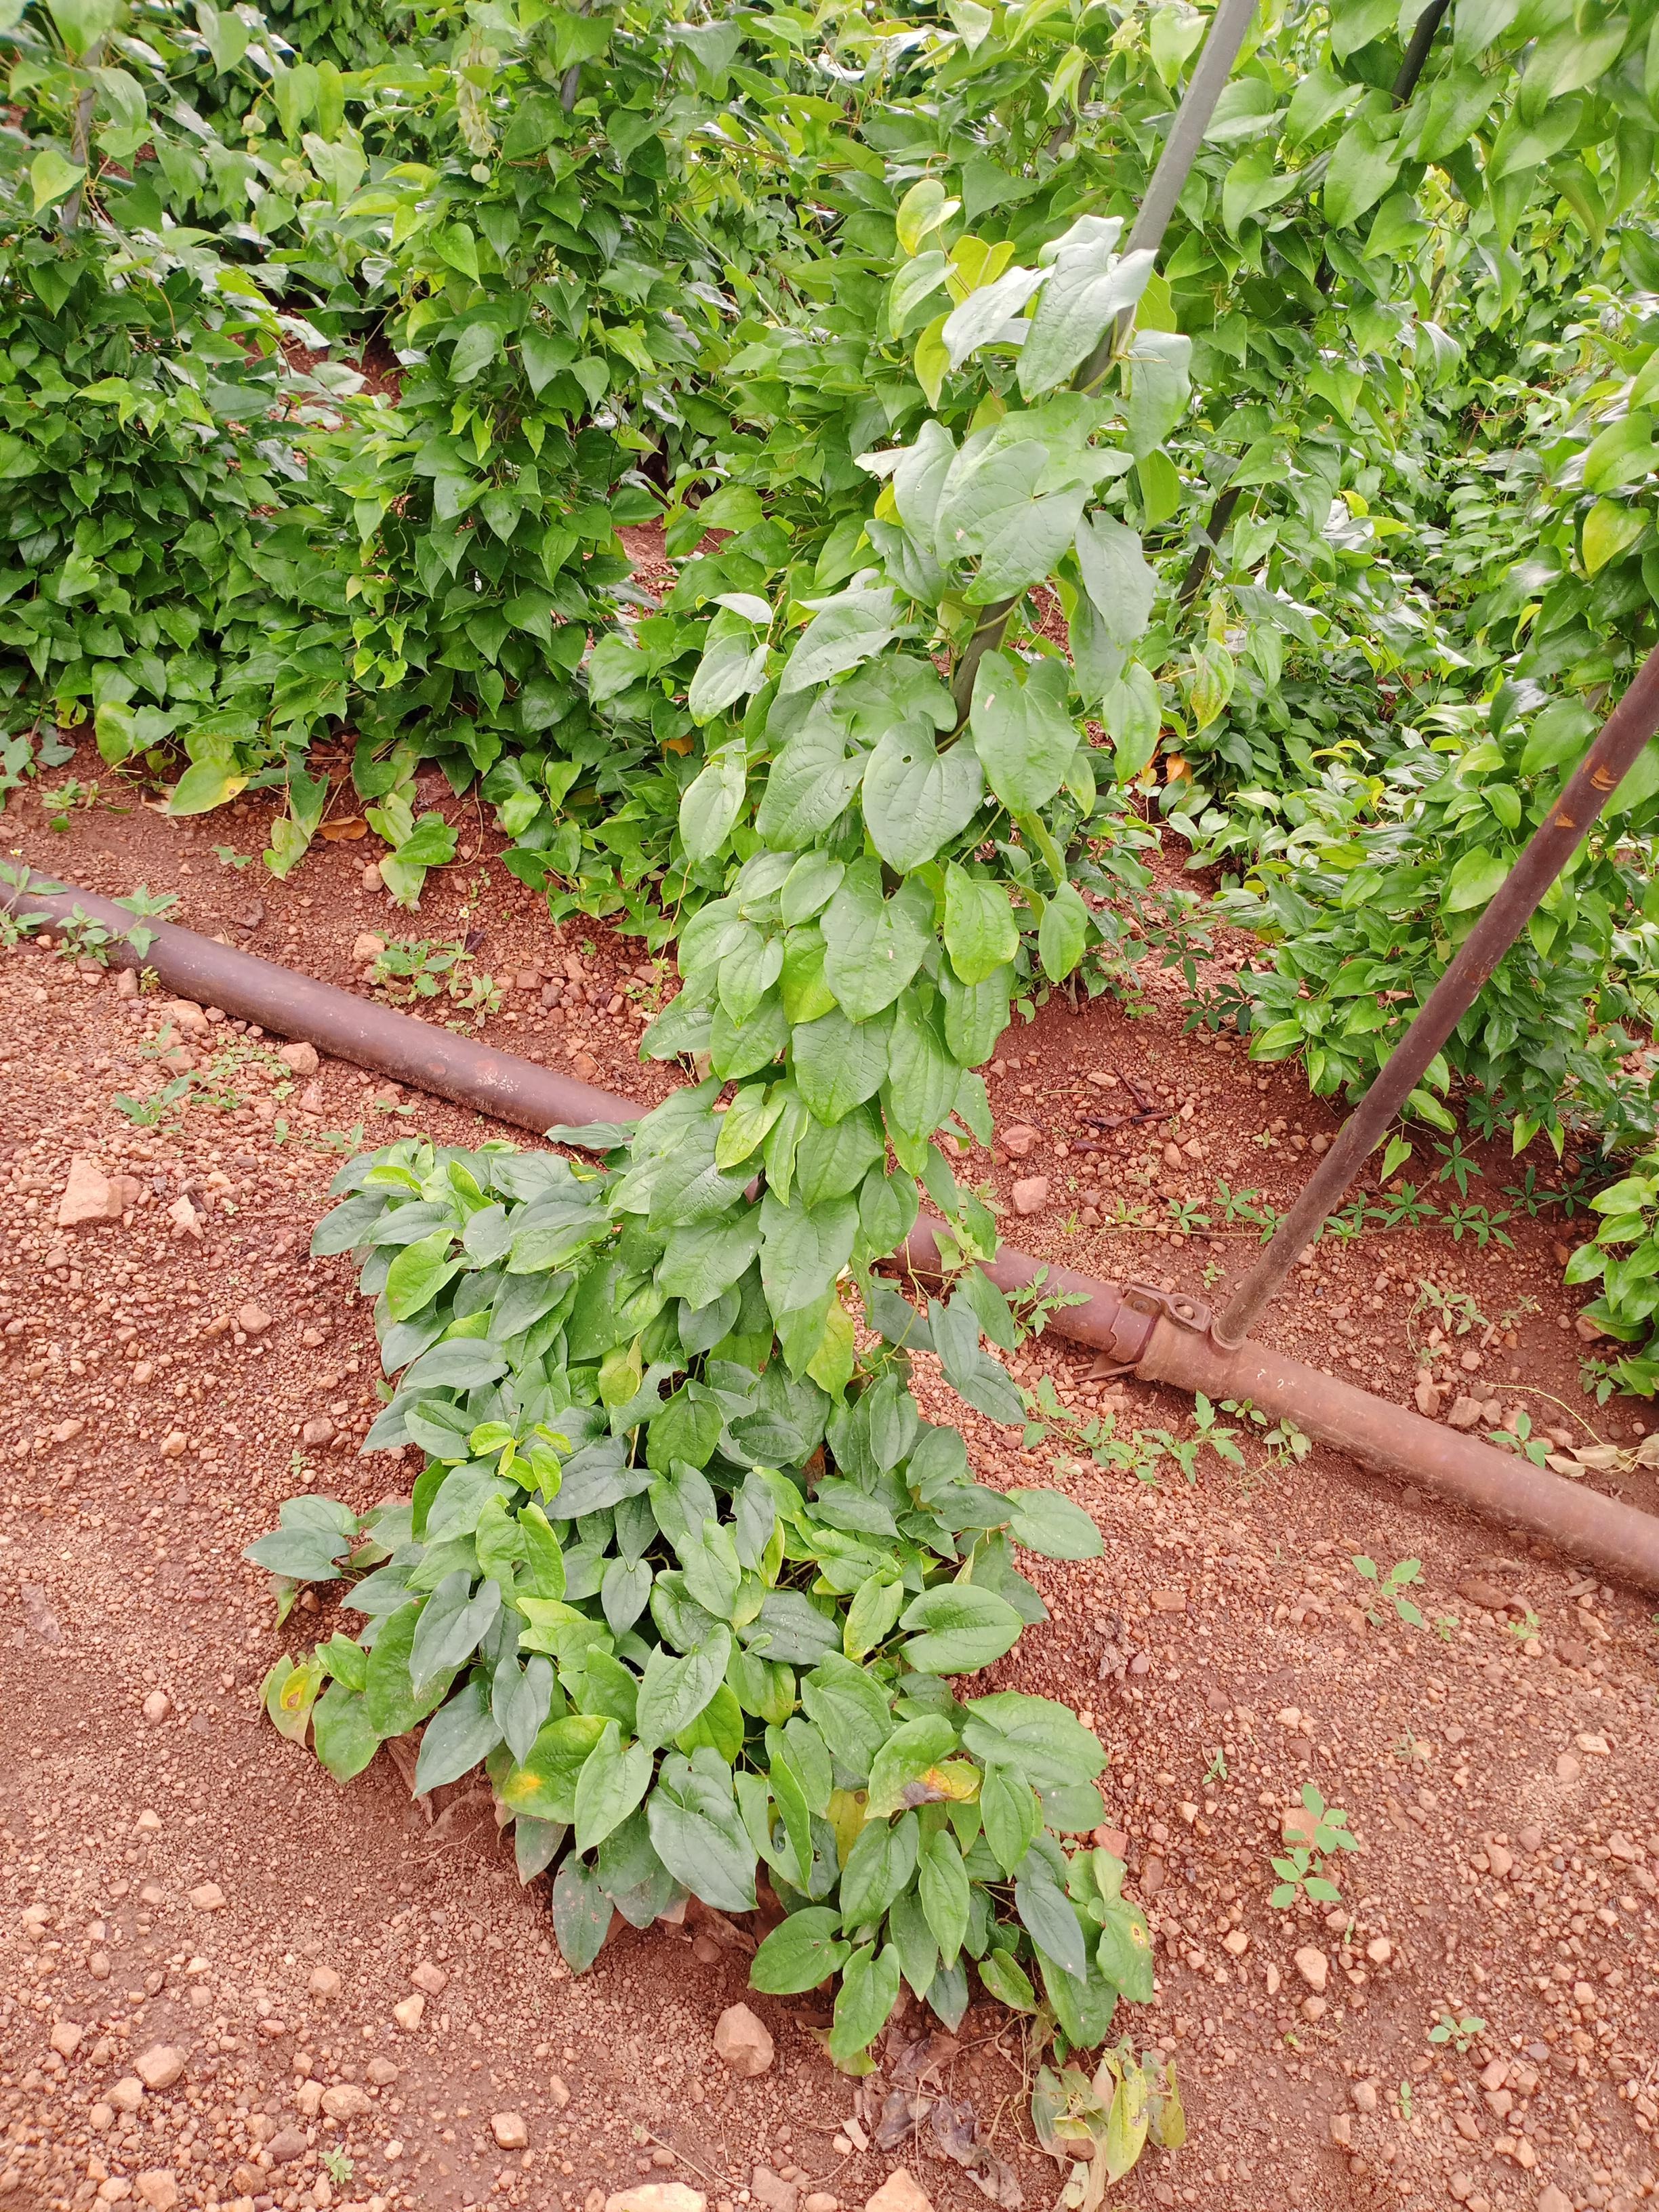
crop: yam
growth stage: vegetative
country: Nigeria
